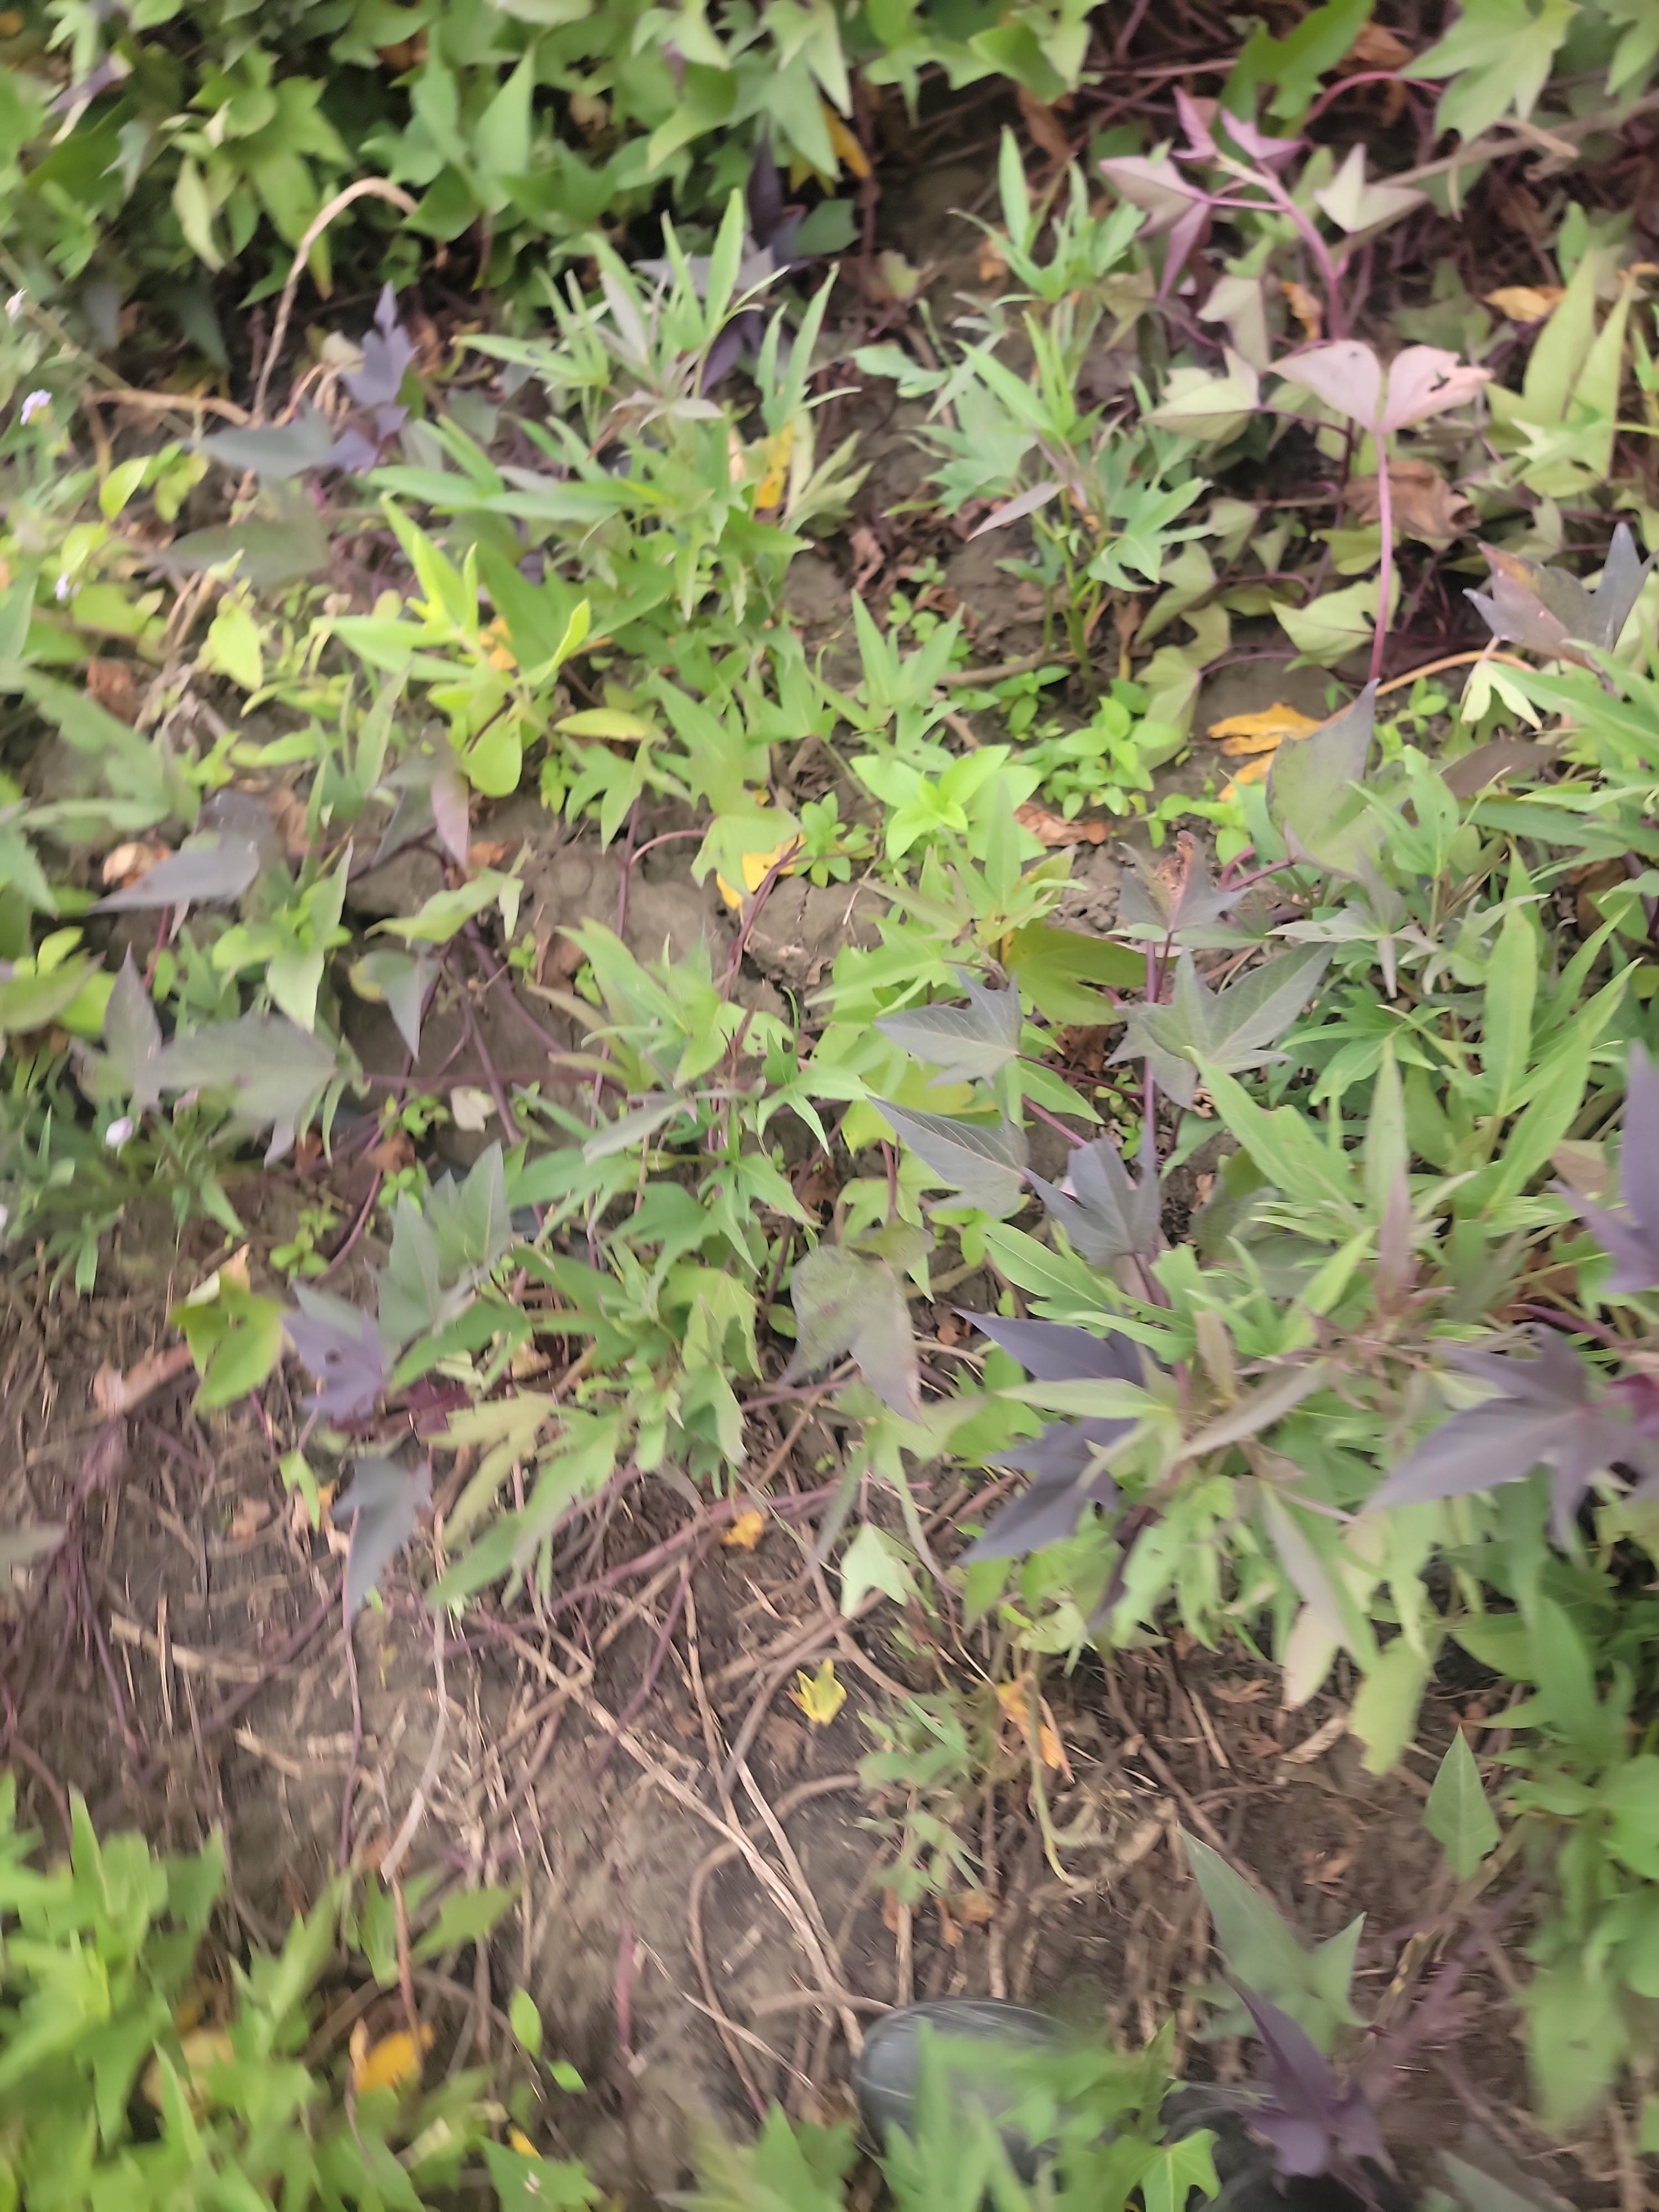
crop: sweet potato
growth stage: flowering
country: Tanzania
